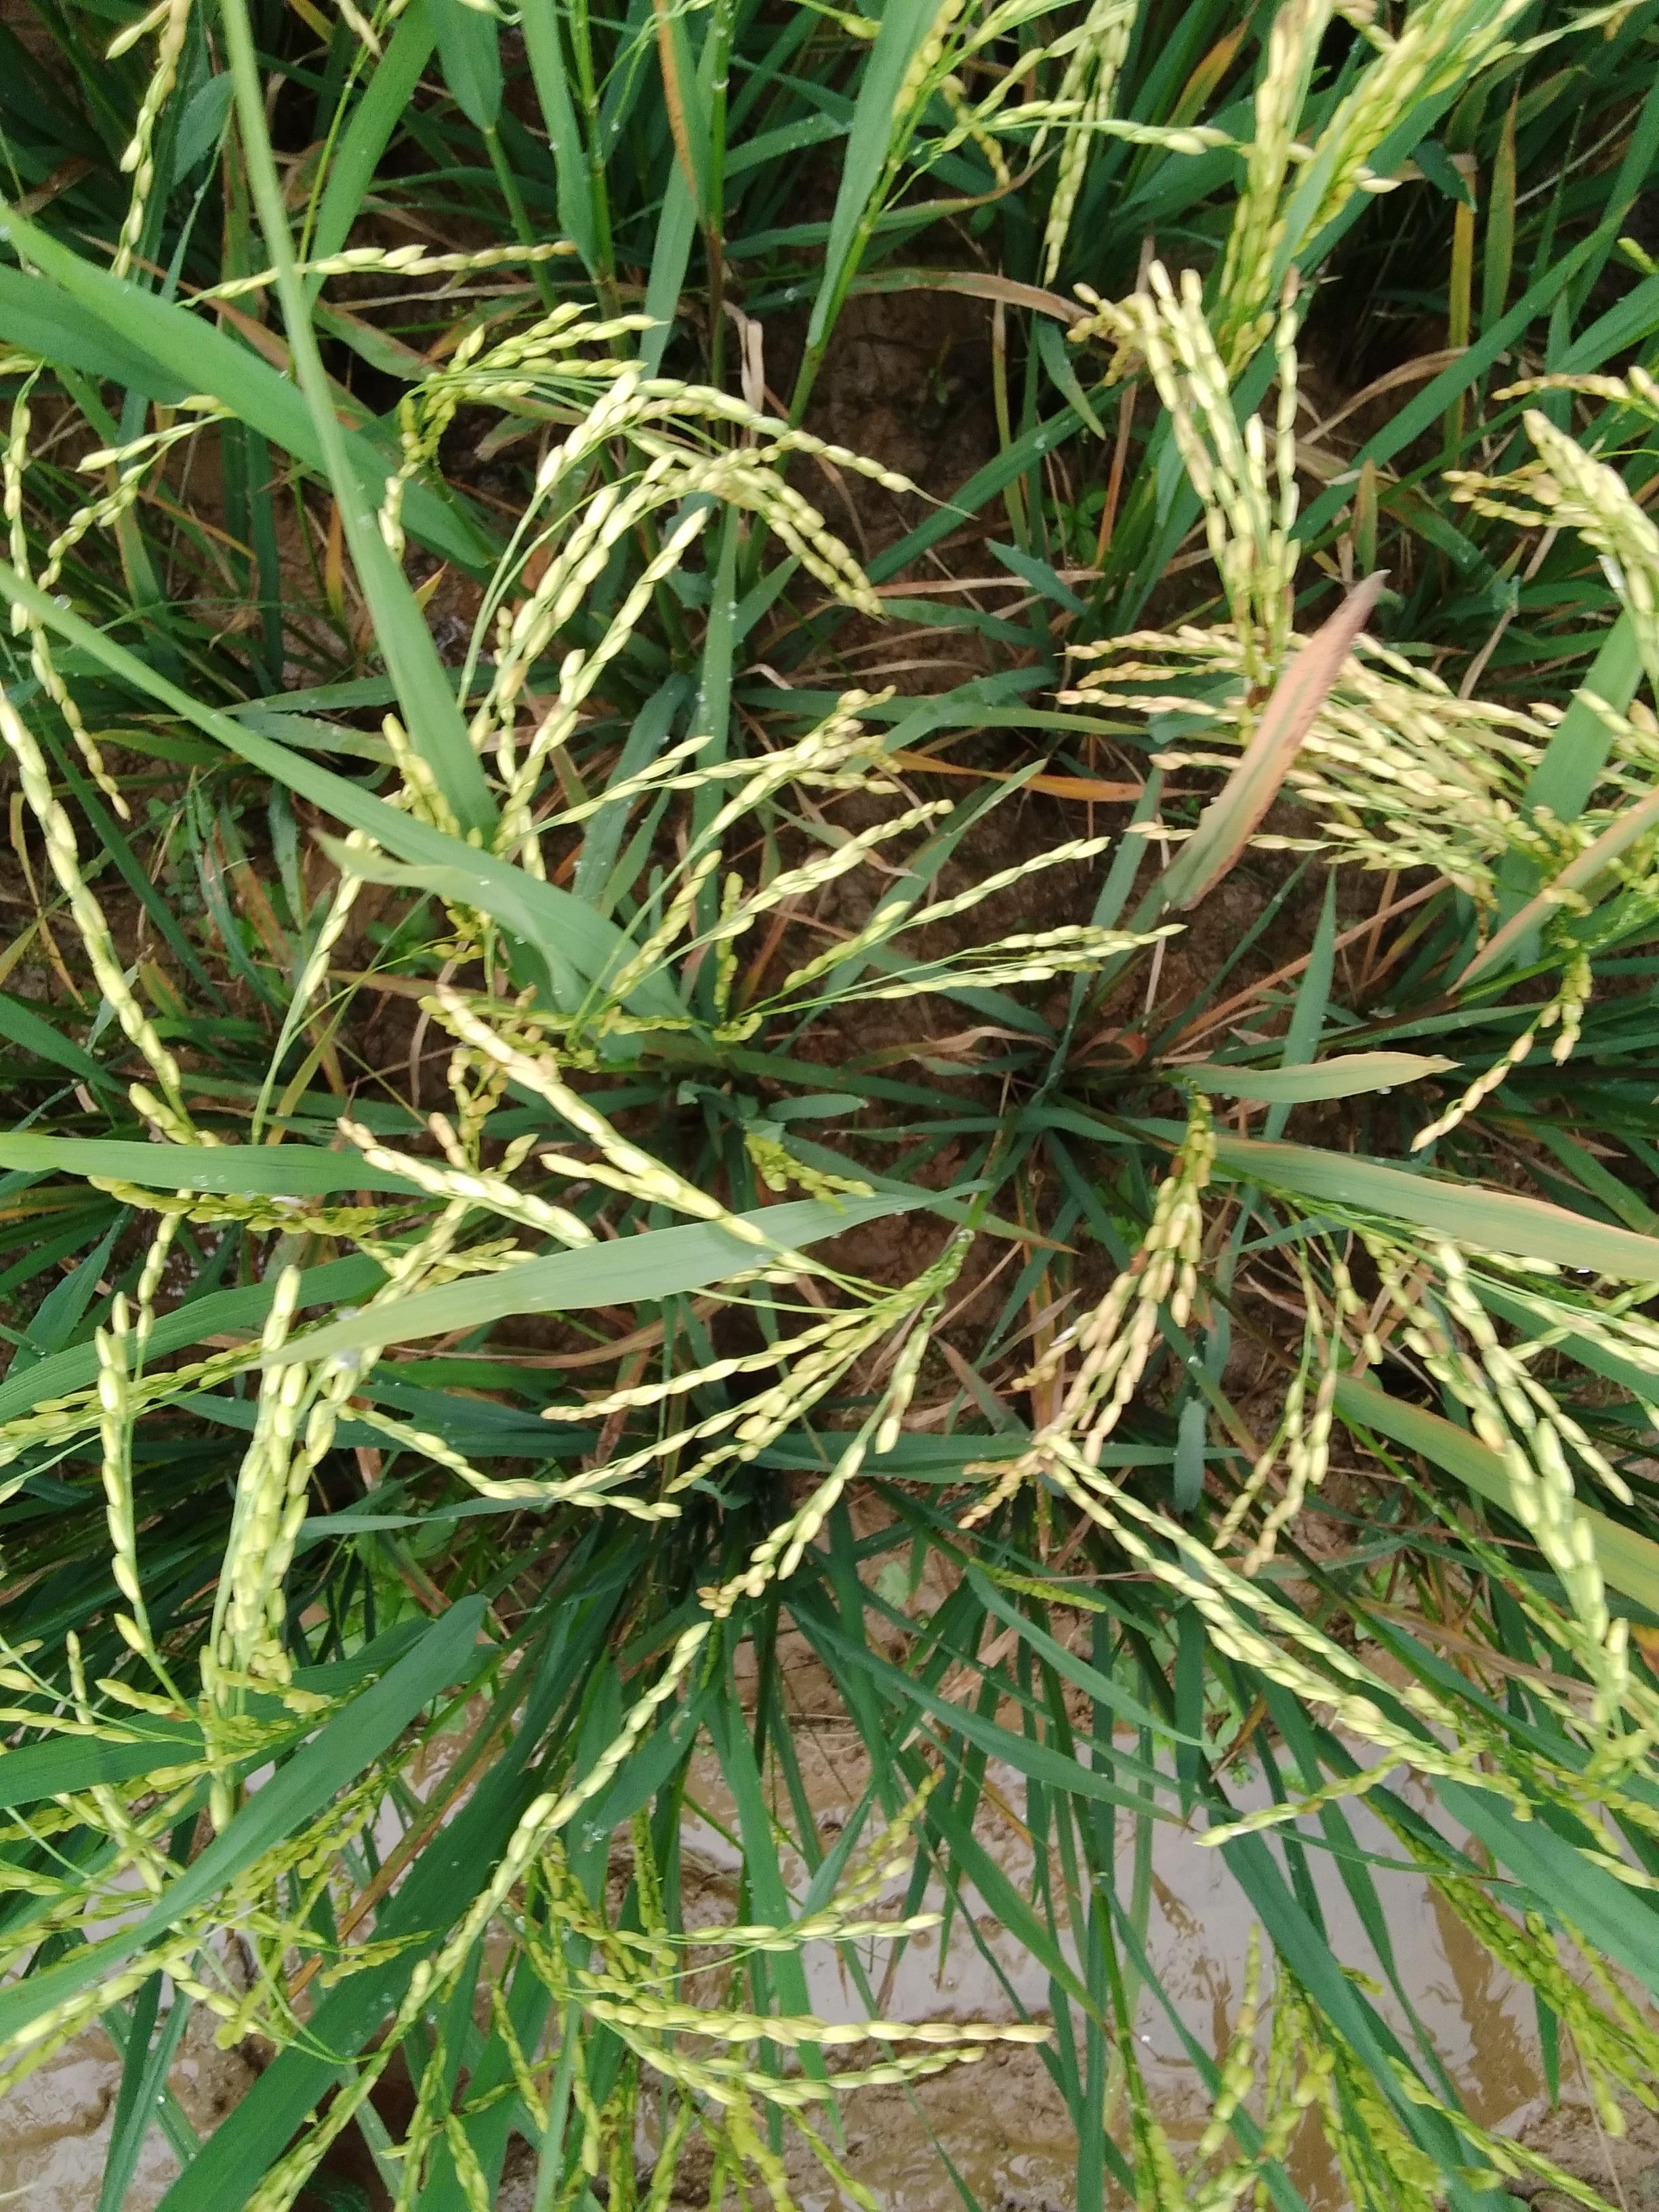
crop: rice
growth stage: ripening
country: Nigeria
